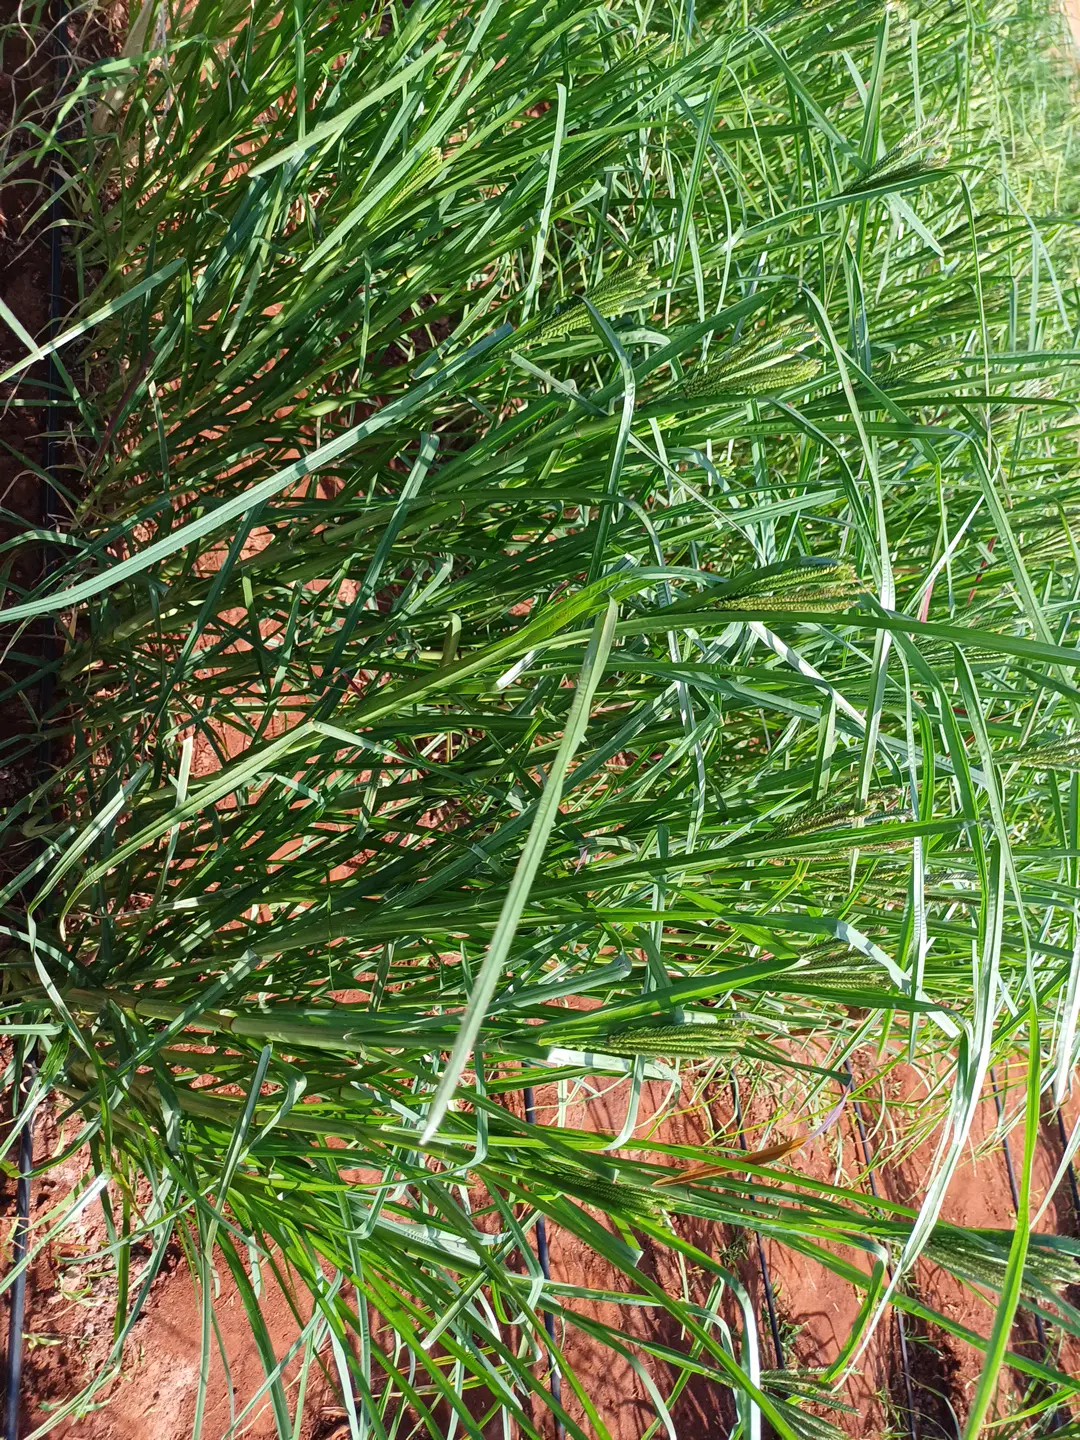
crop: finger millet
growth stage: flowering
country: Kenya
